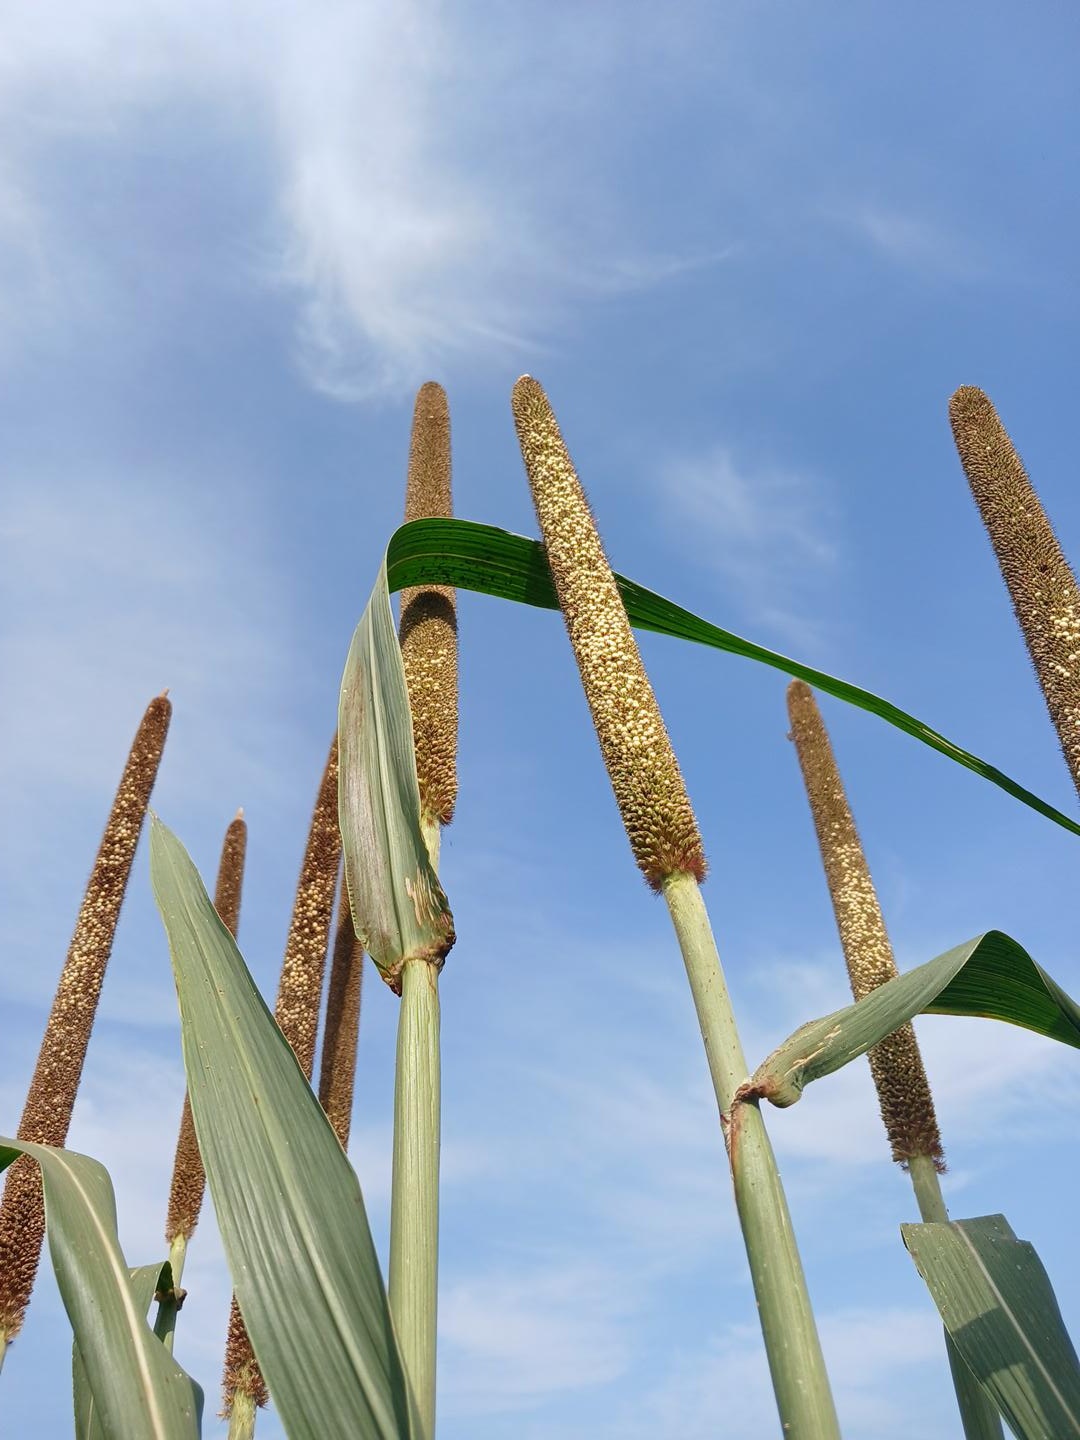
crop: pearl millet
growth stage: filling grain
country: Senegal
